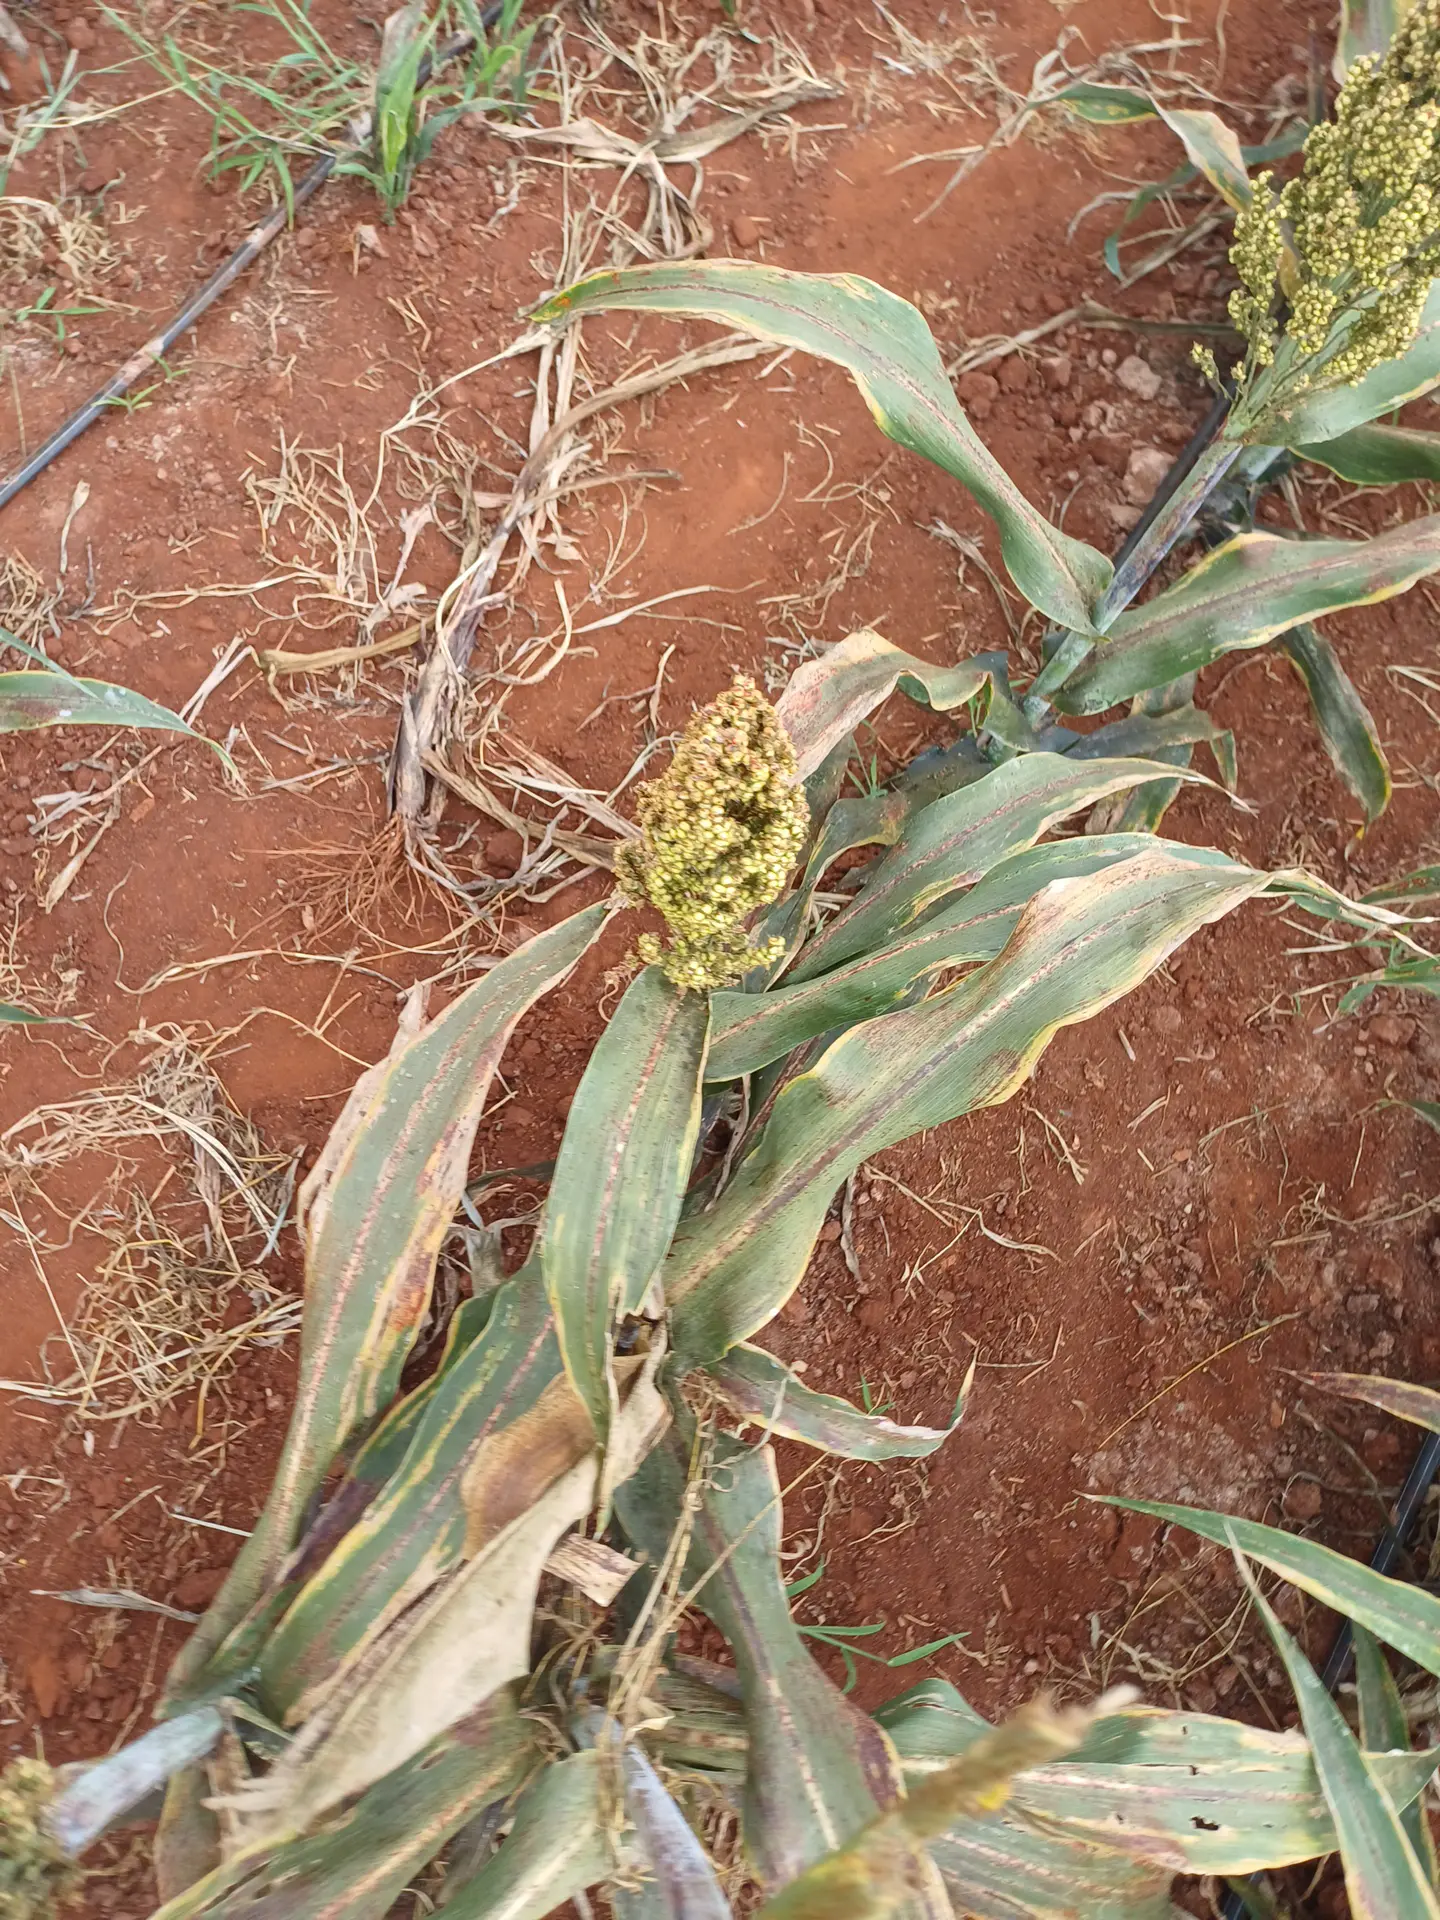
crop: sorghum
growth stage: filling grain
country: Kenya
